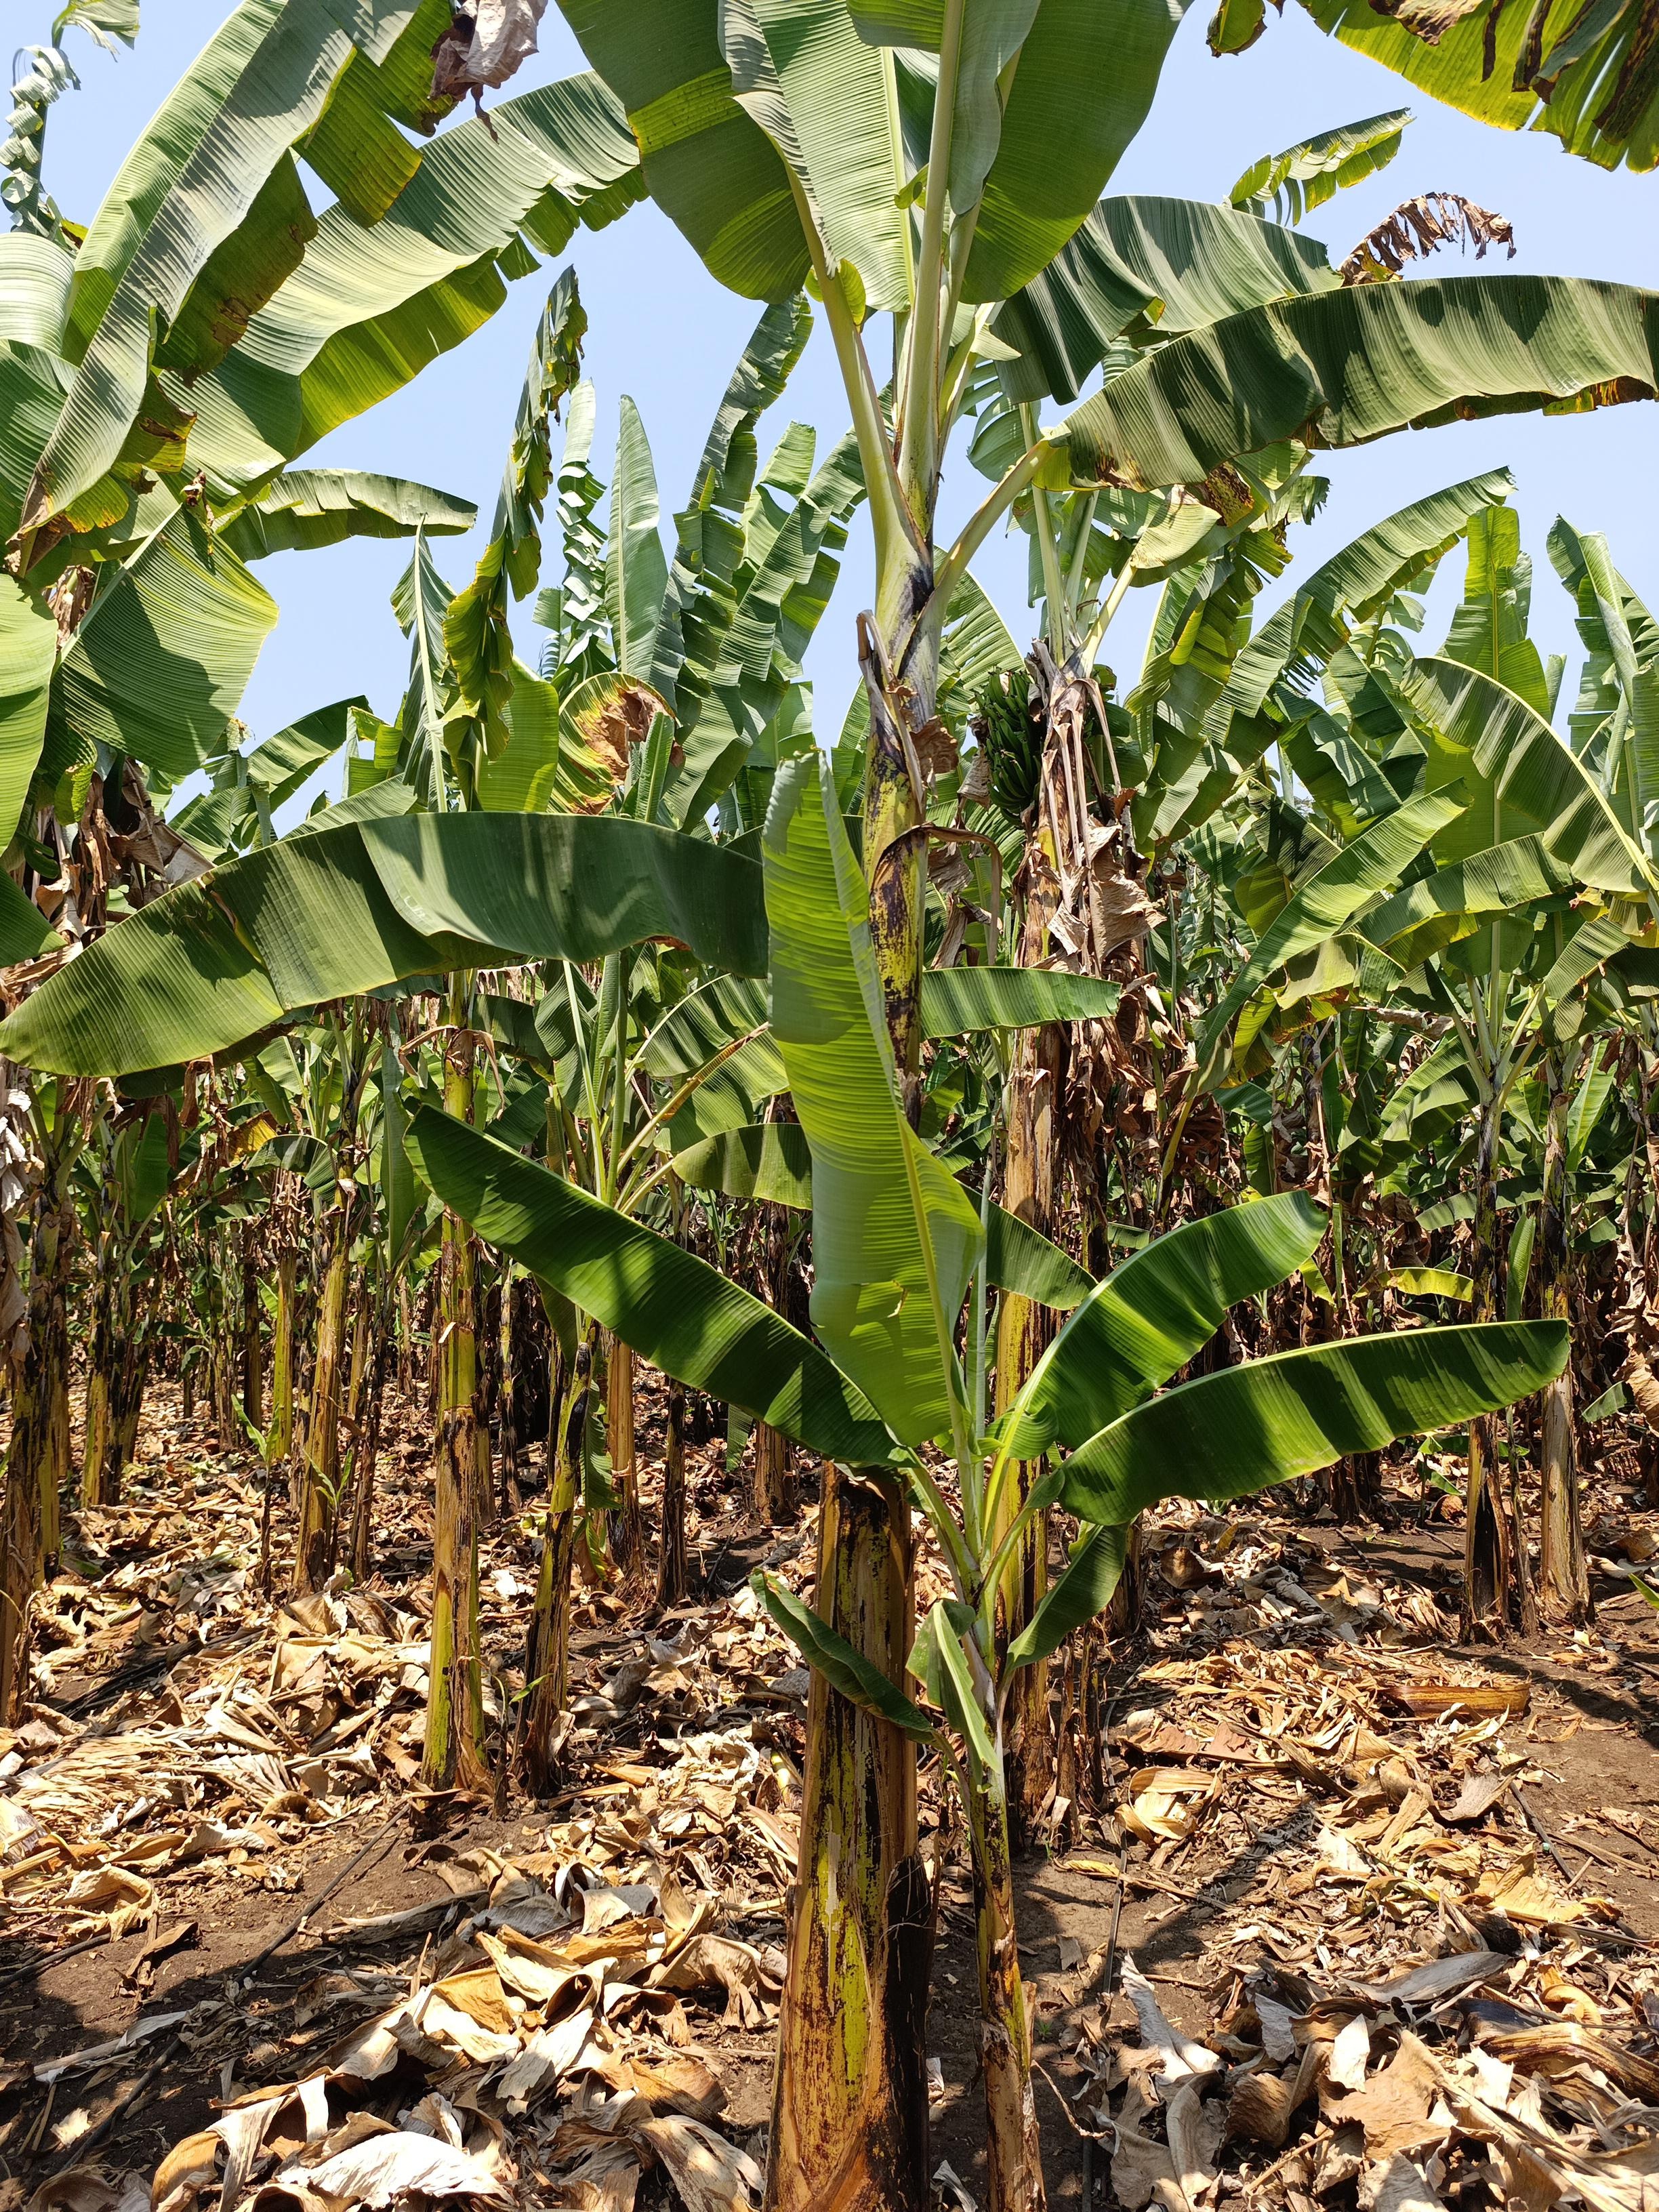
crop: banana
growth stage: vegetative
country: Tanzania
